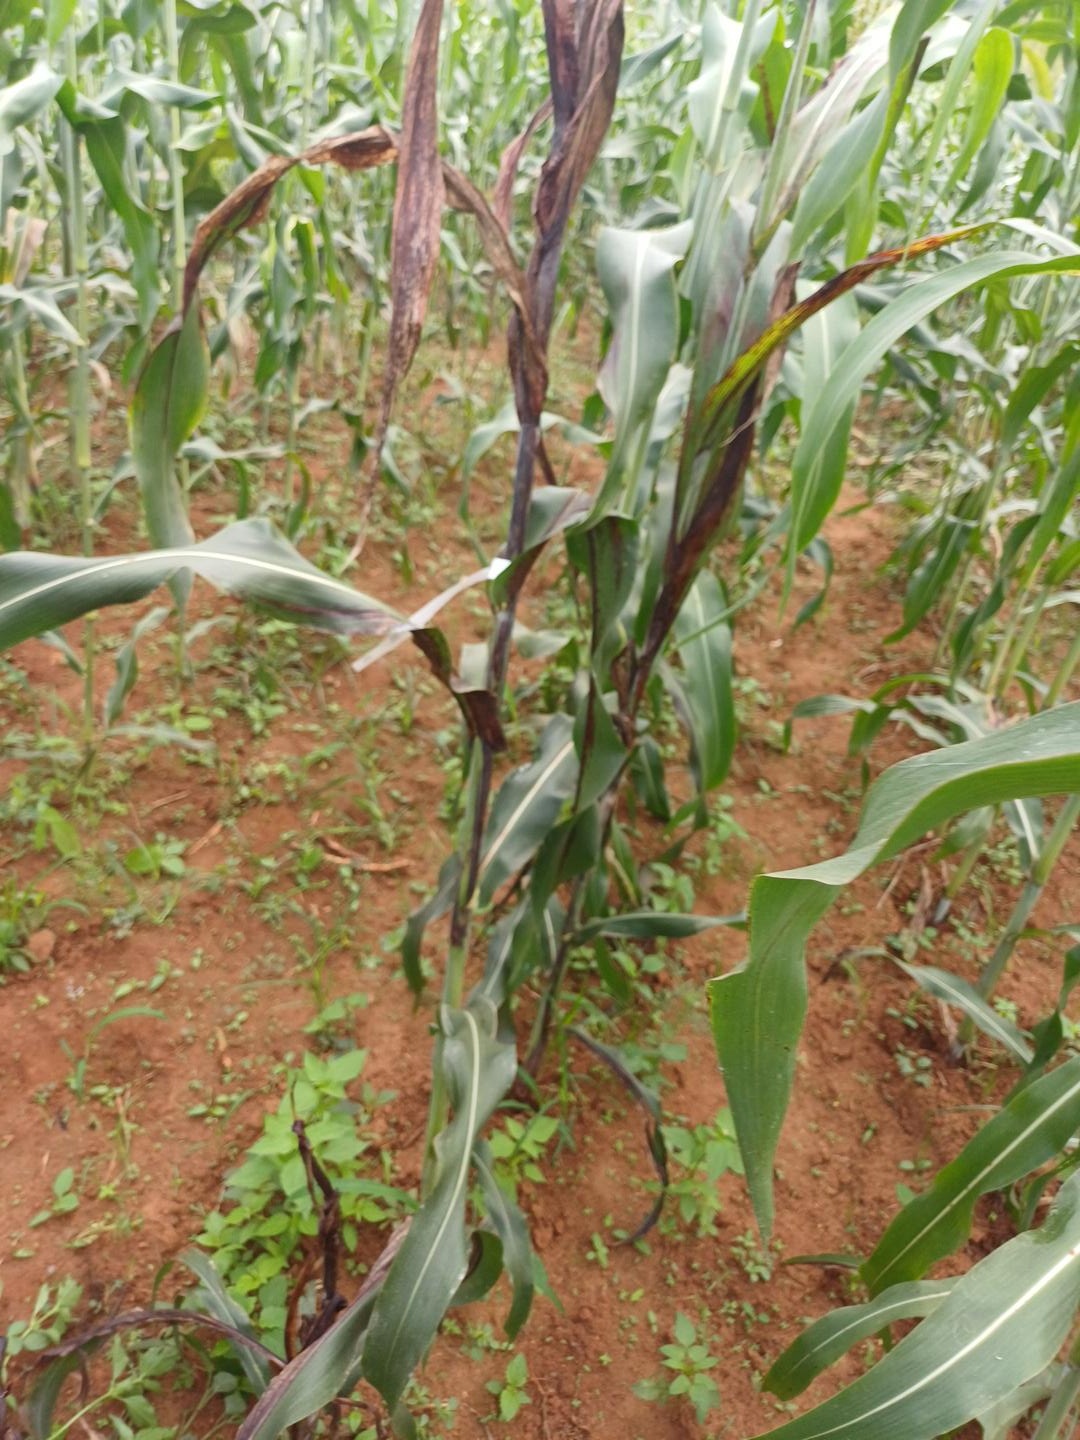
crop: sorghum
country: Kenya
